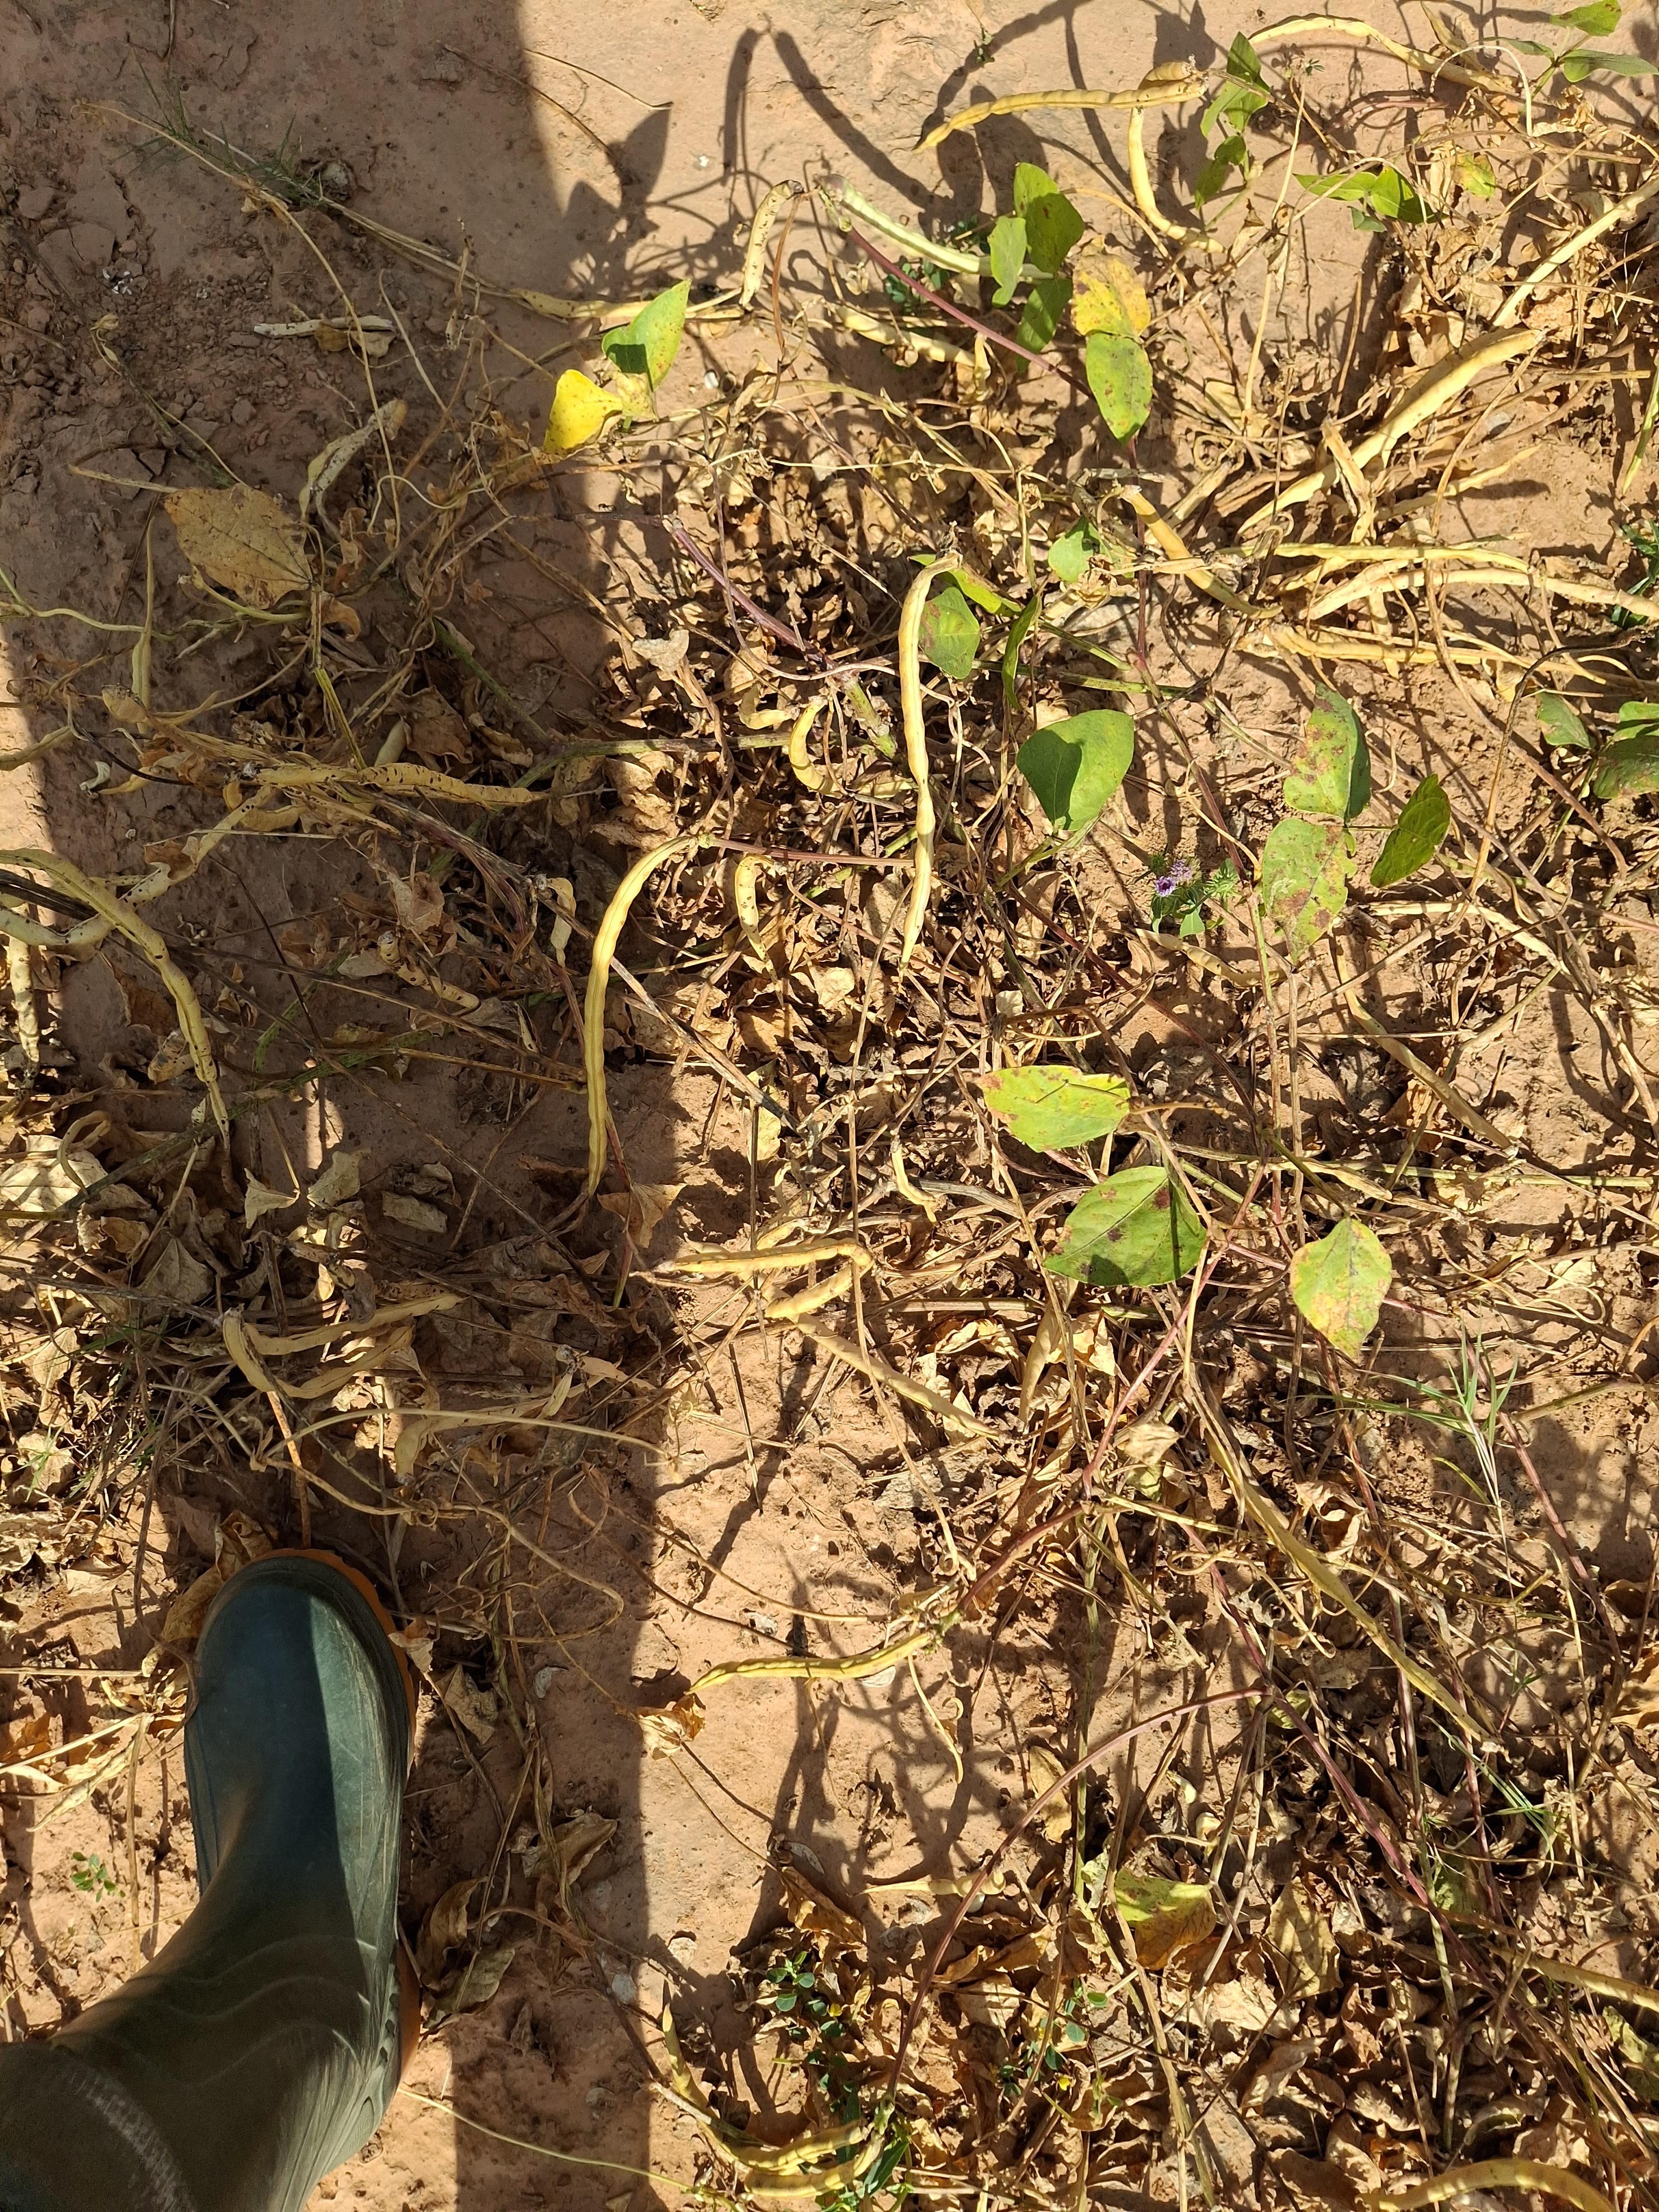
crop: cowpea
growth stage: maturity
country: Nigeria
